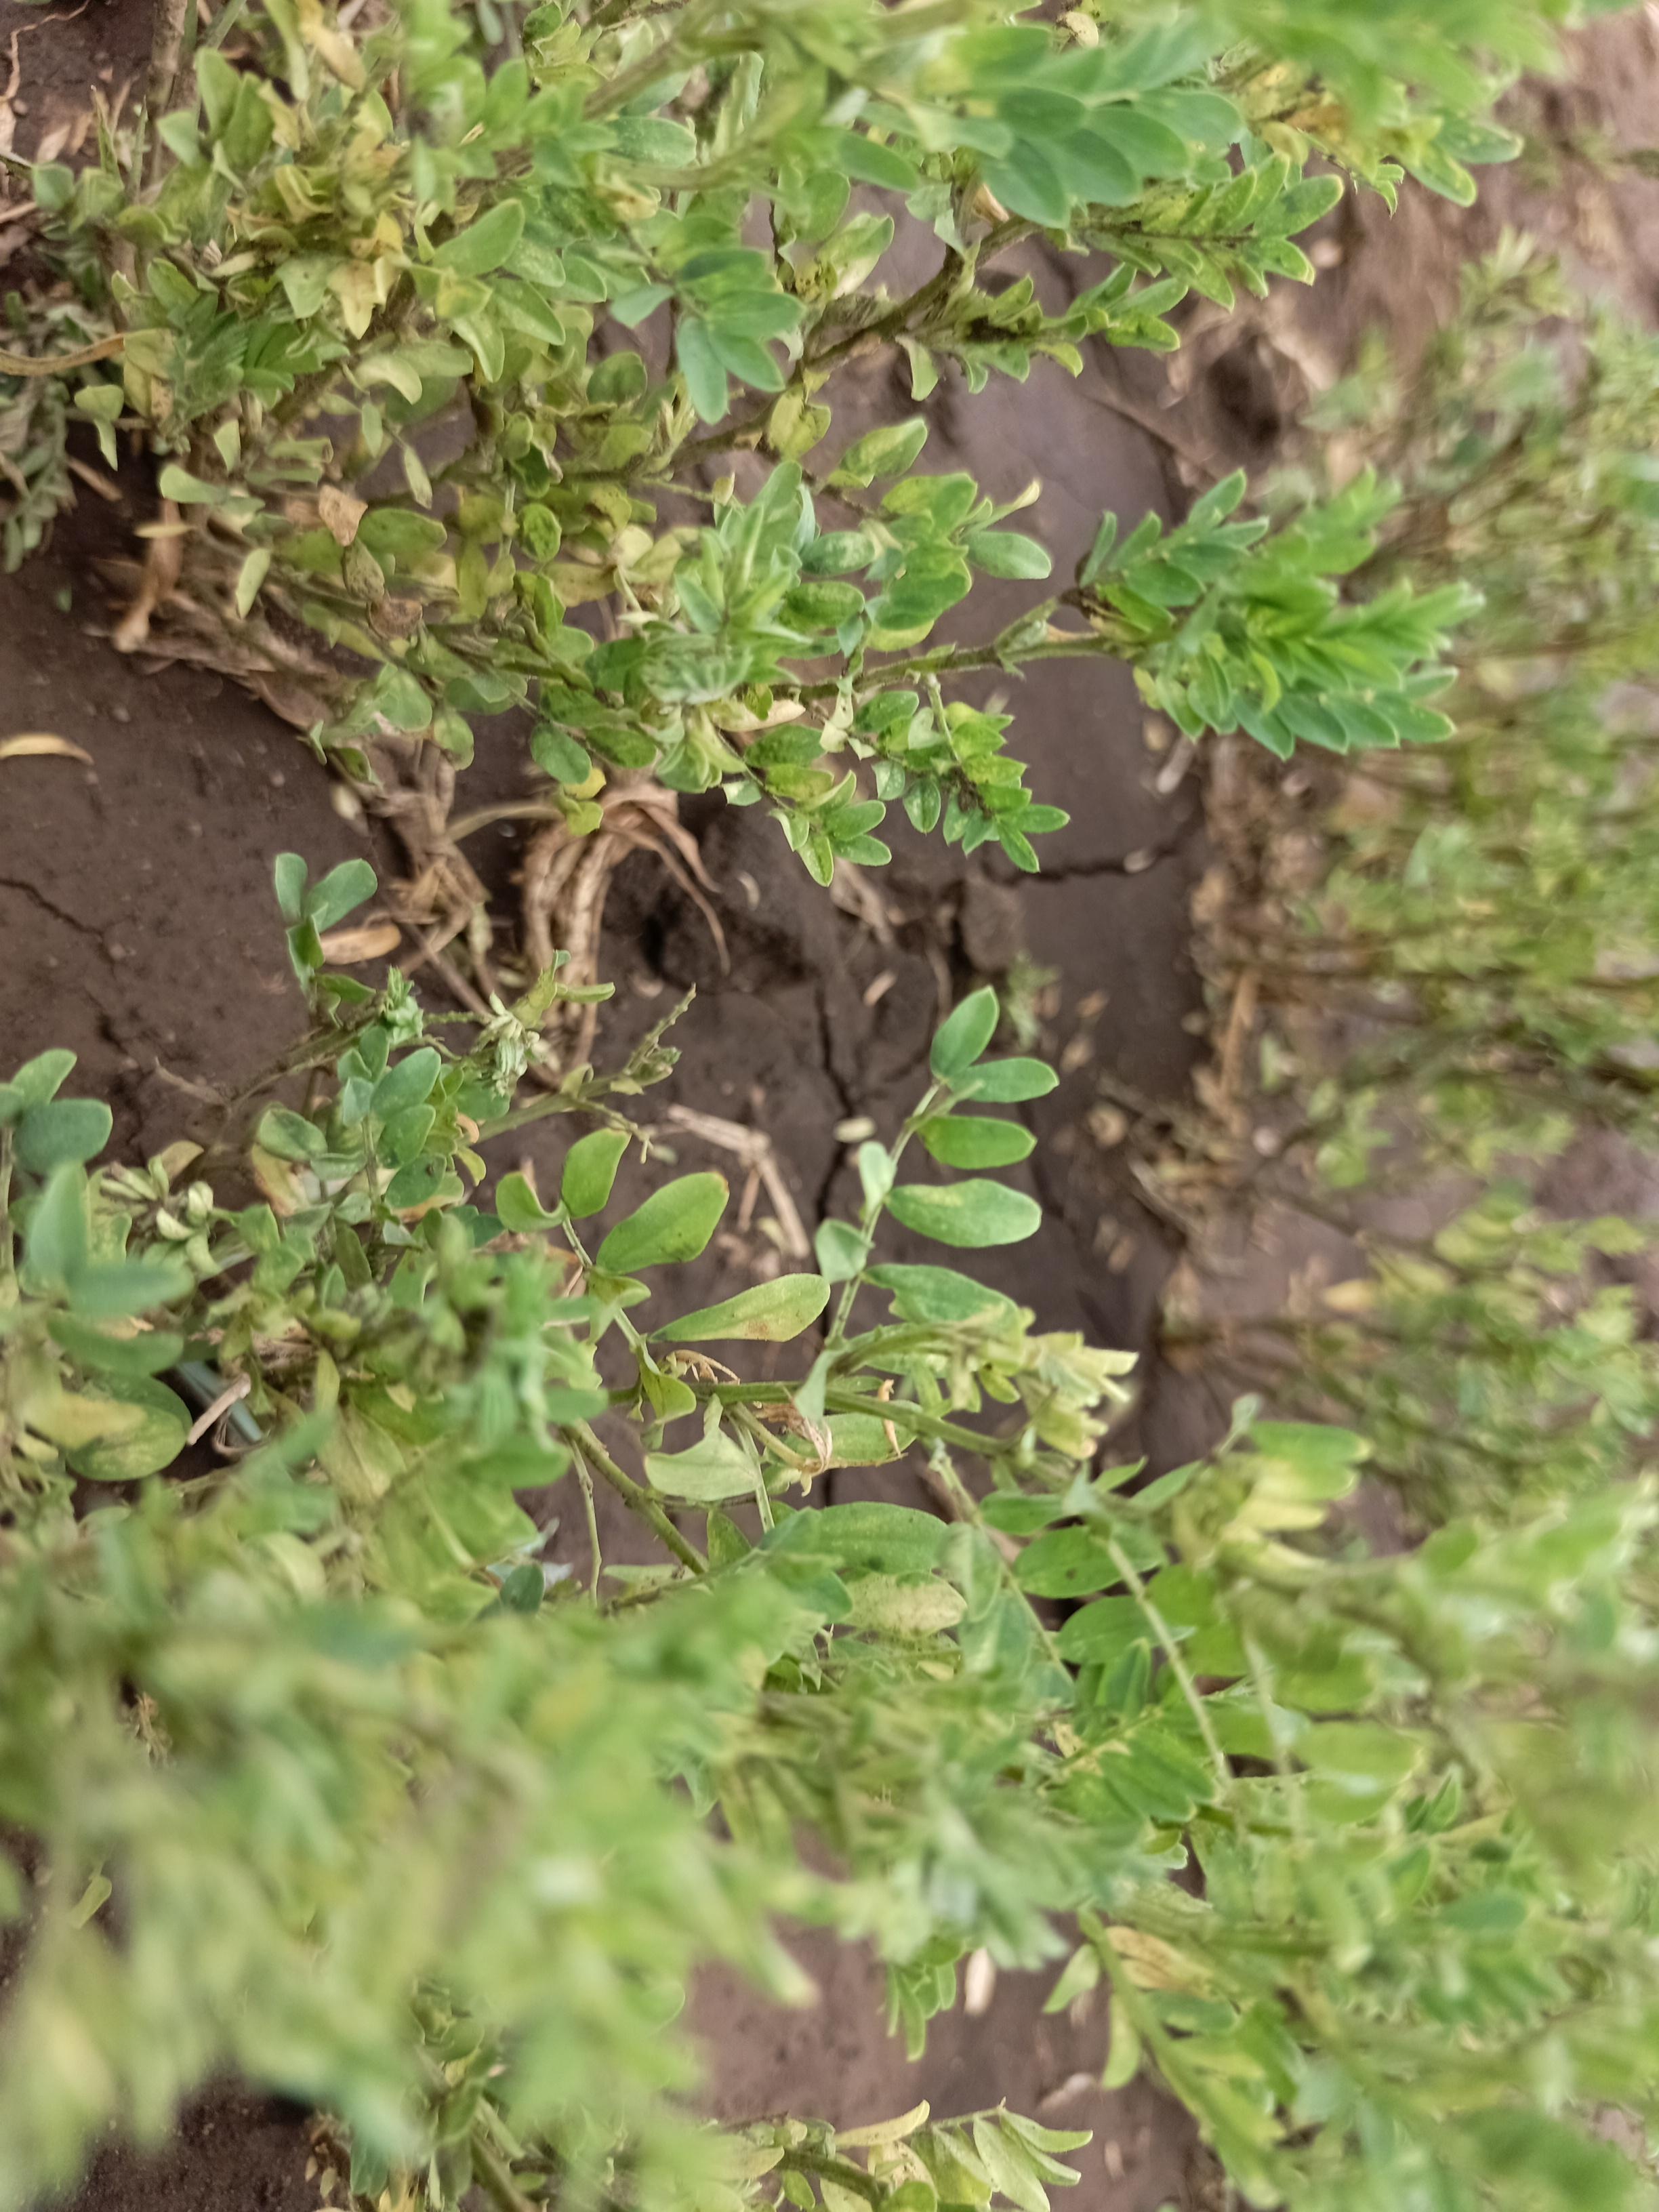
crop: lentil
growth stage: vegetative
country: Tanzania
